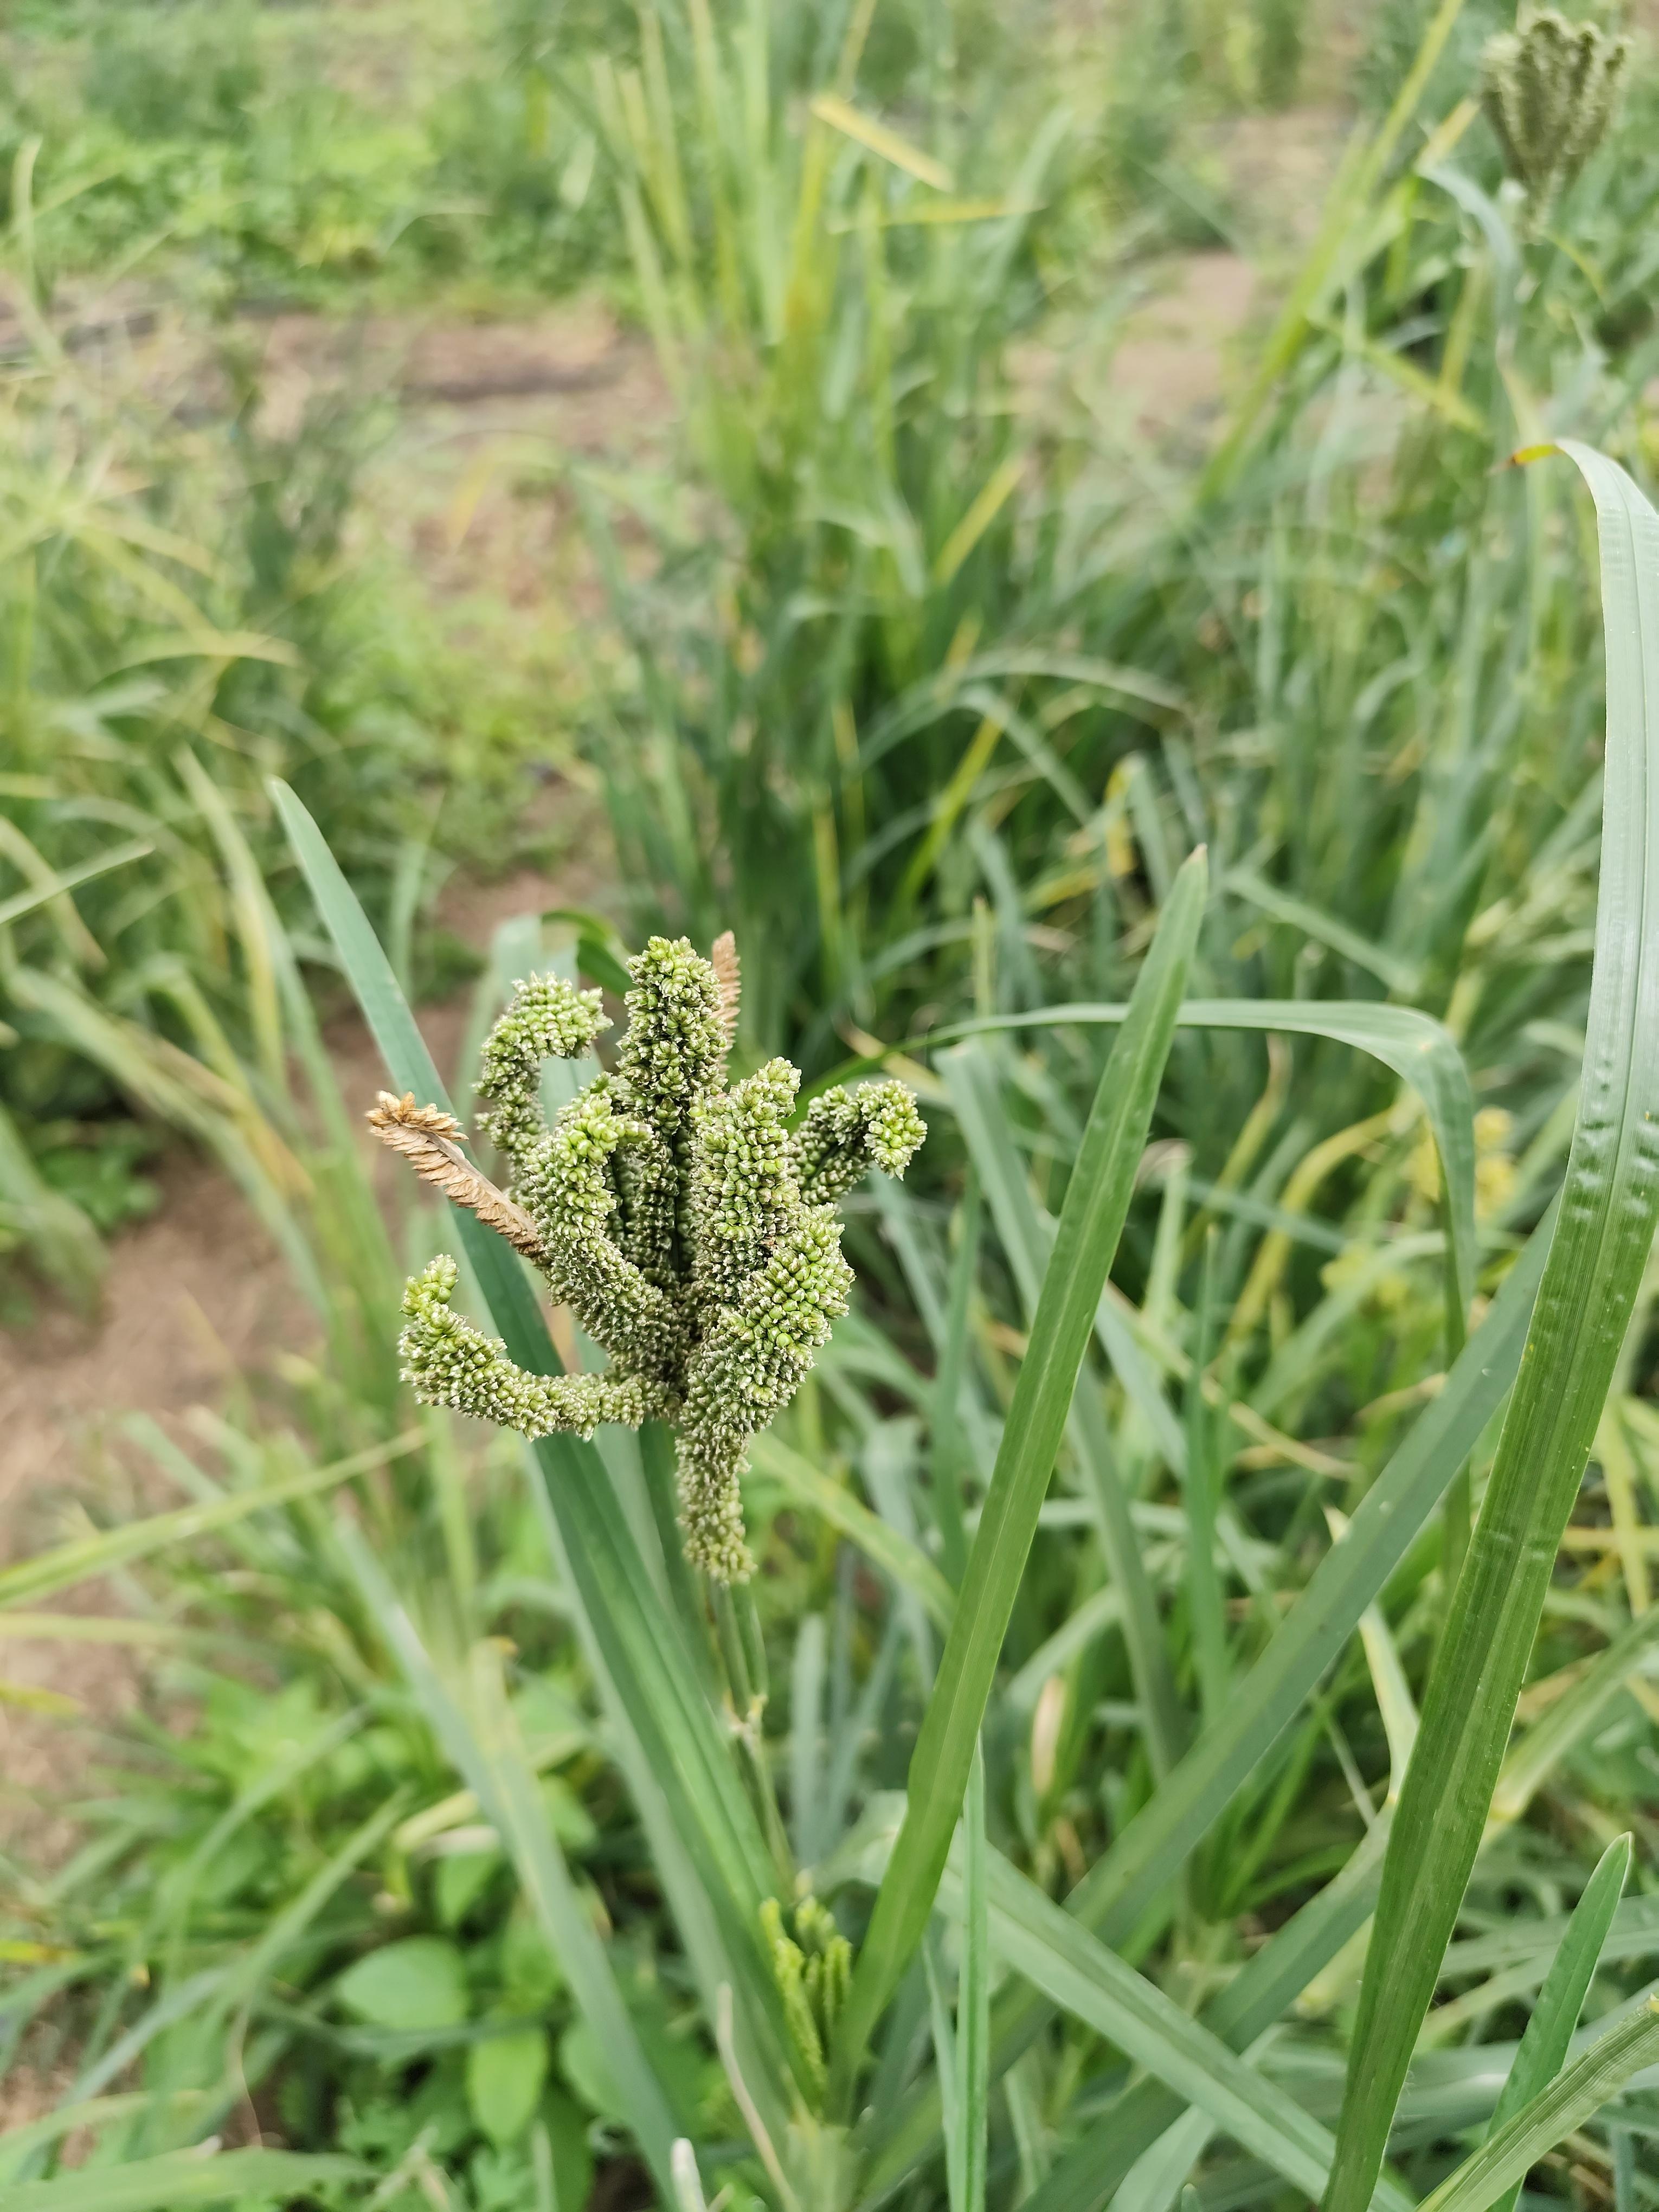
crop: finger millet
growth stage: heading tuber
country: Tanzania
